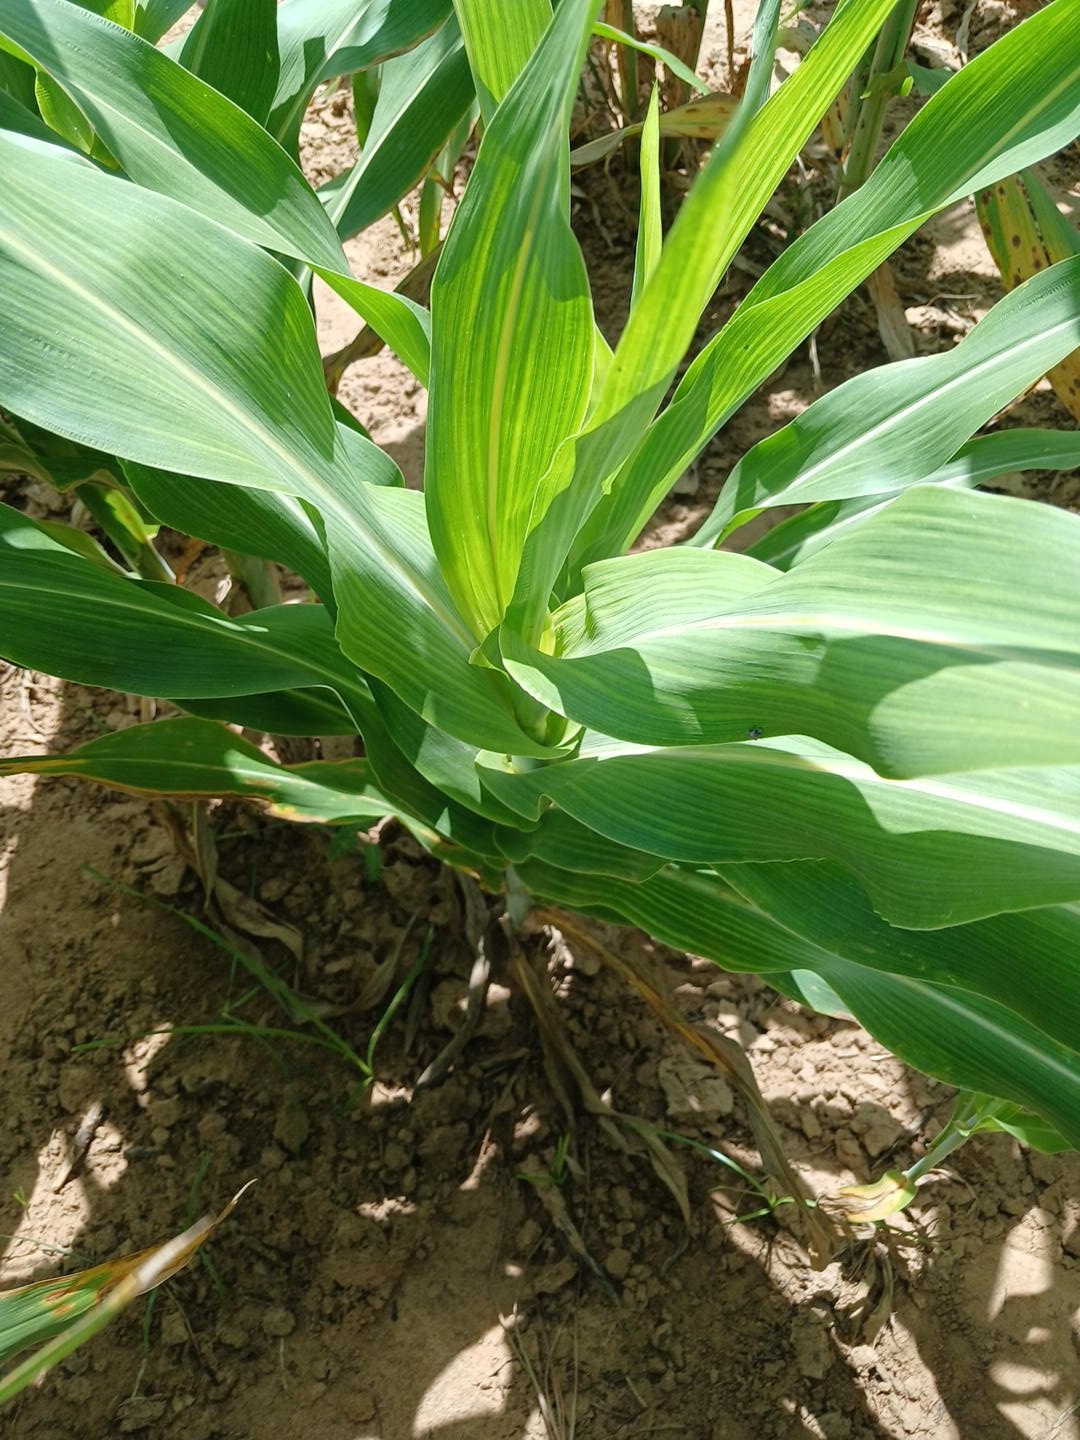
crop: sorghum
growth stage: vegetative
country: Senegal
